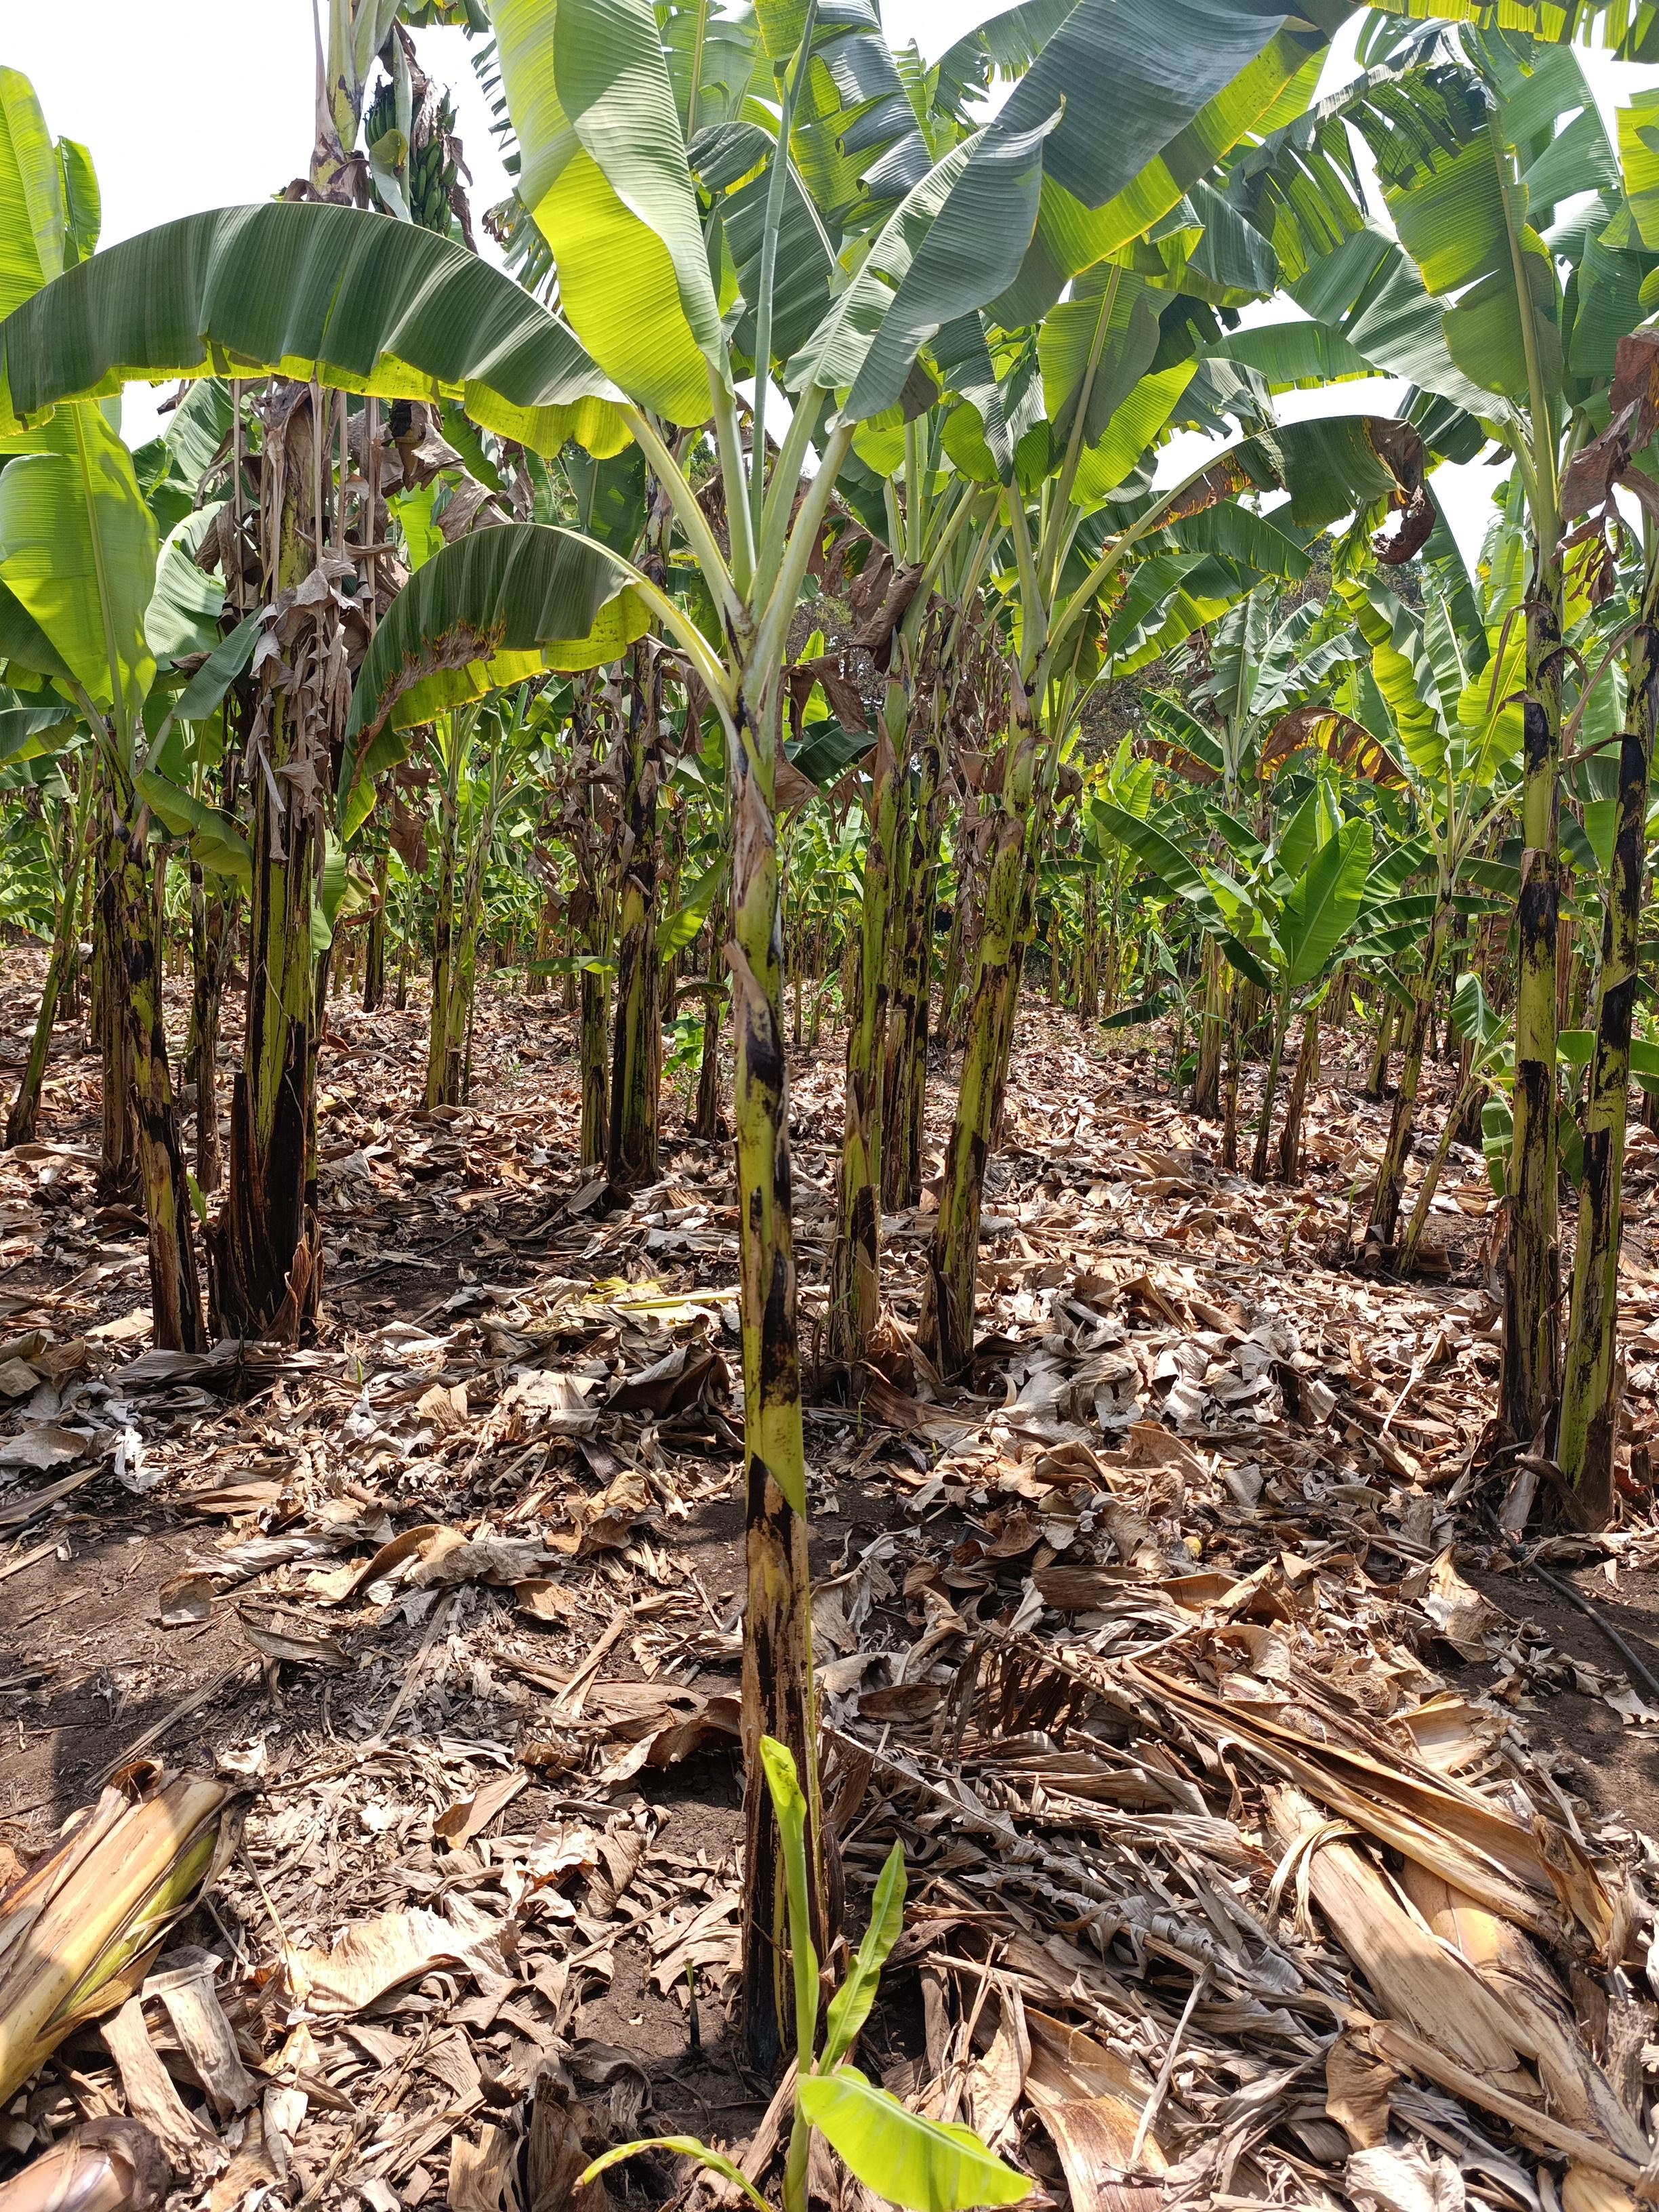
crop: banana
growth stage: vegetative
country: Tanzania
